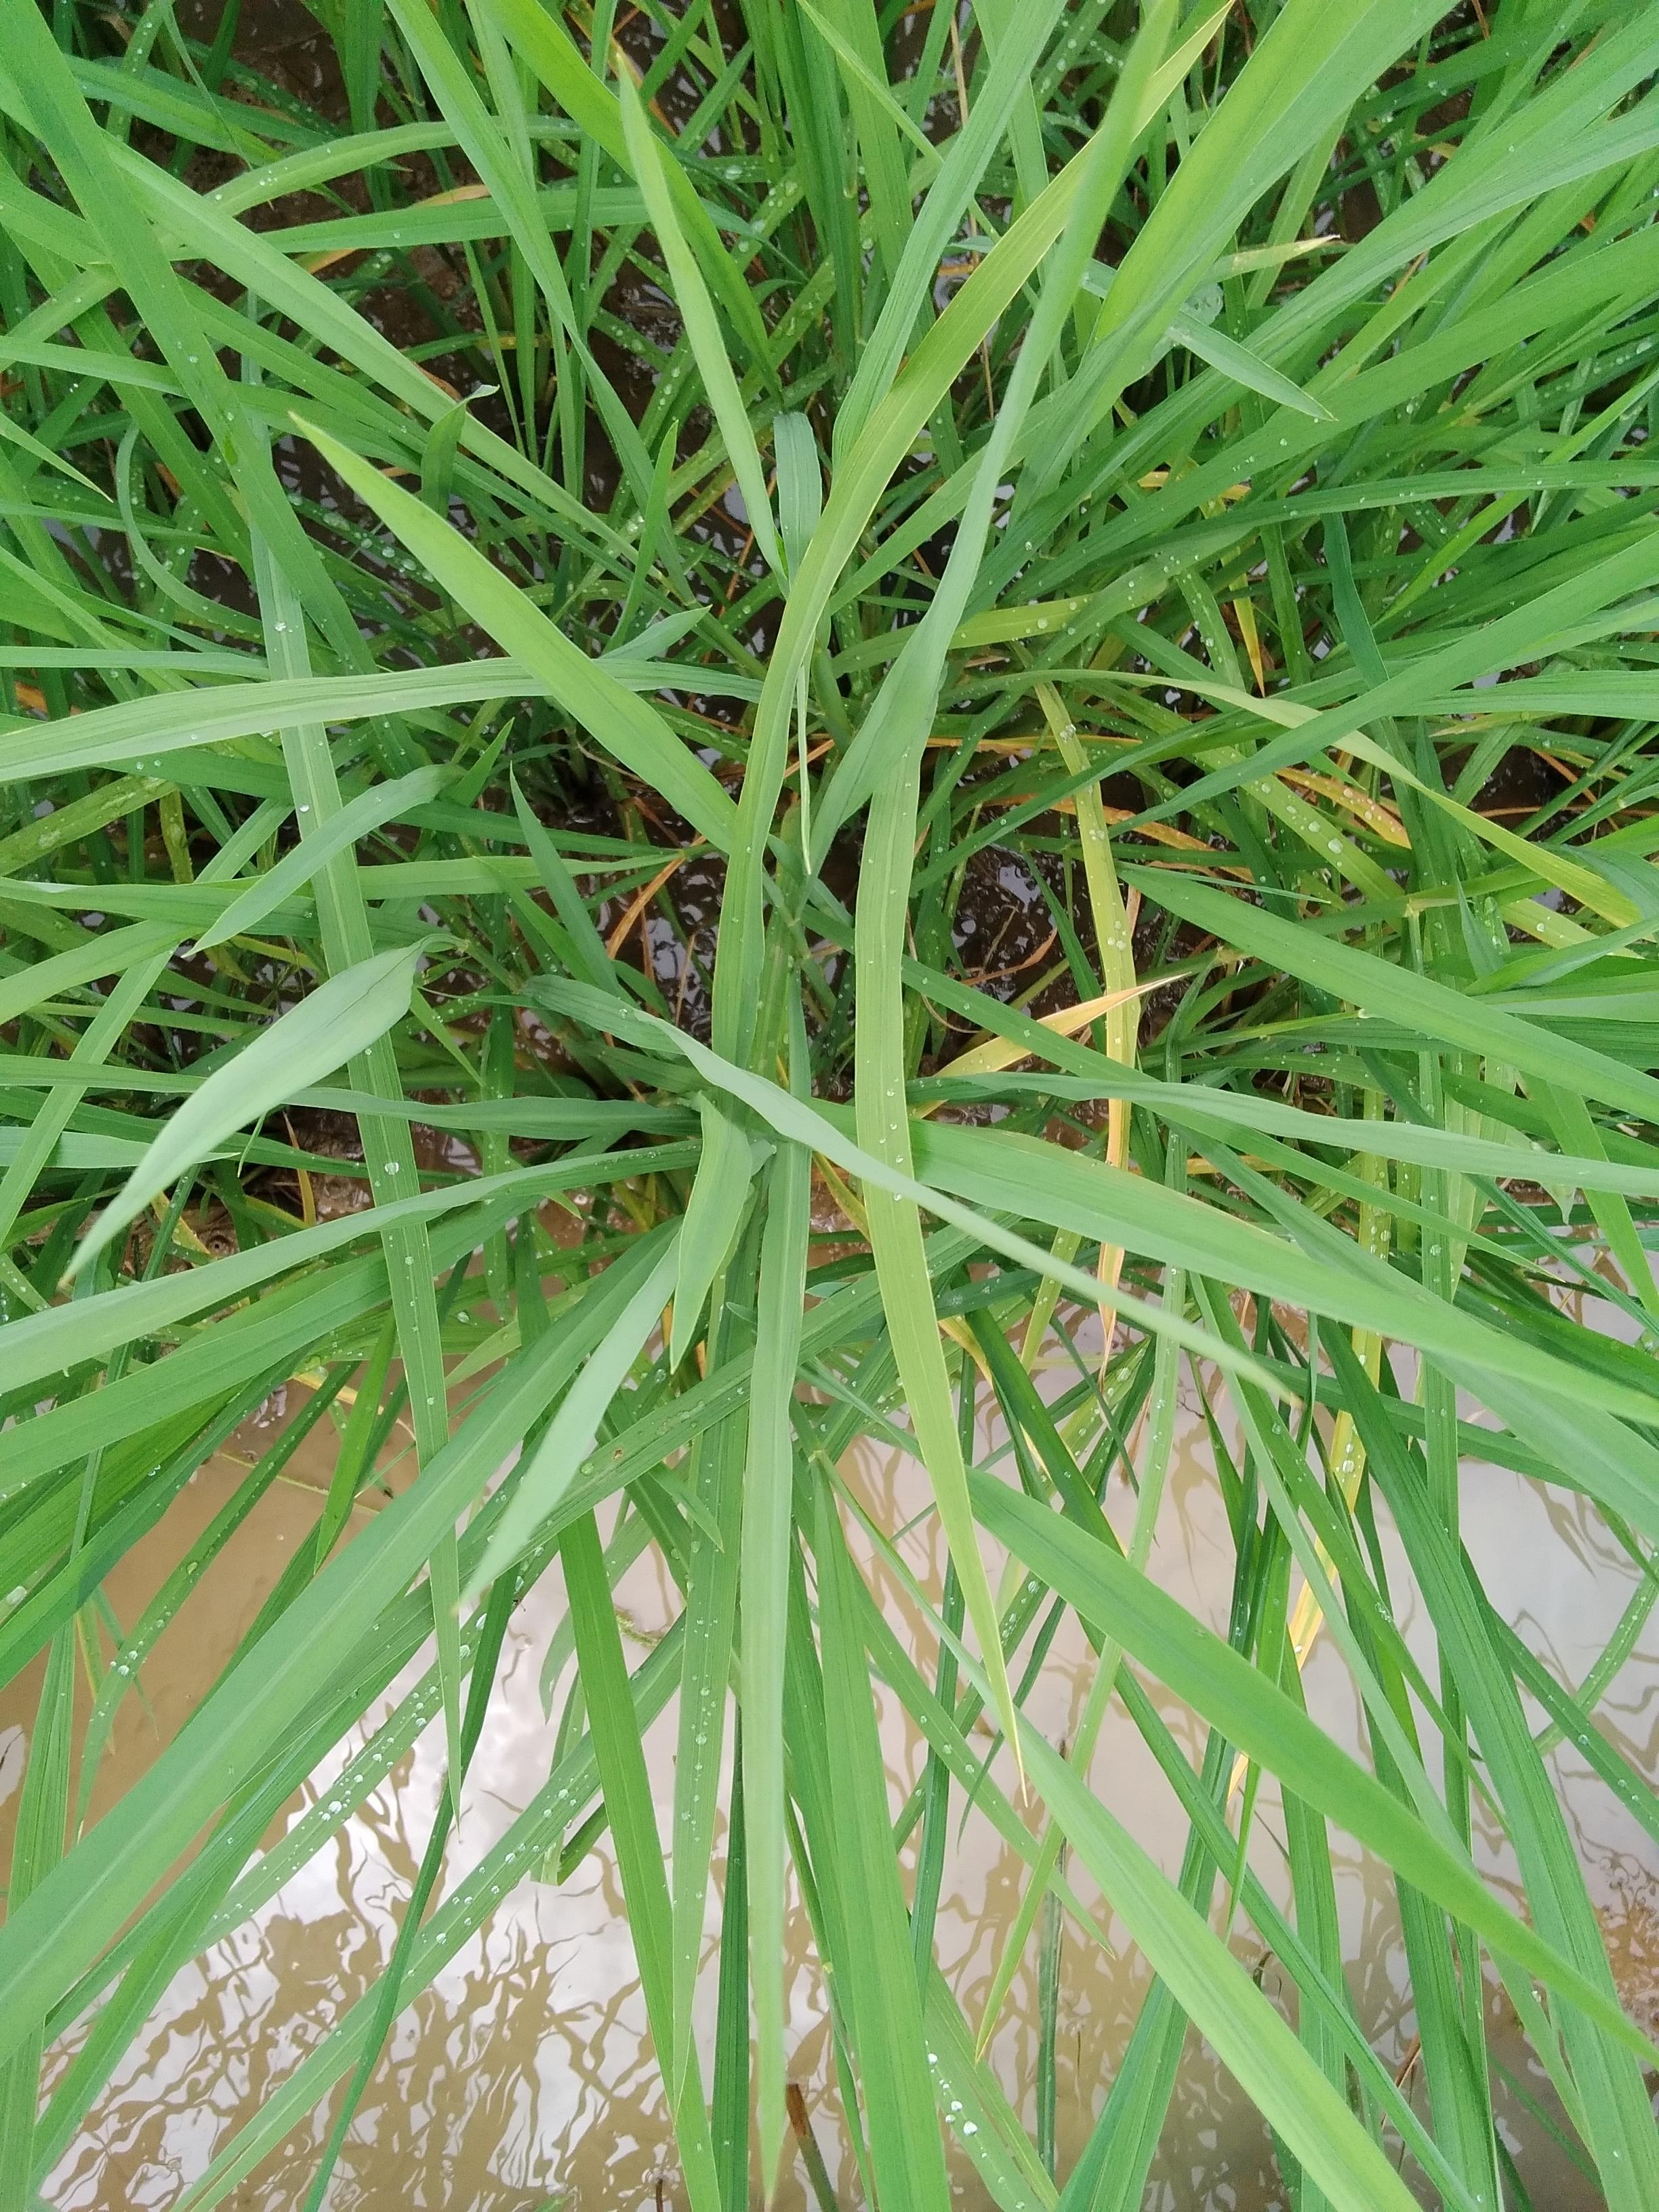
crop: rice
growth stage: elongation stem
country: Nigeria
